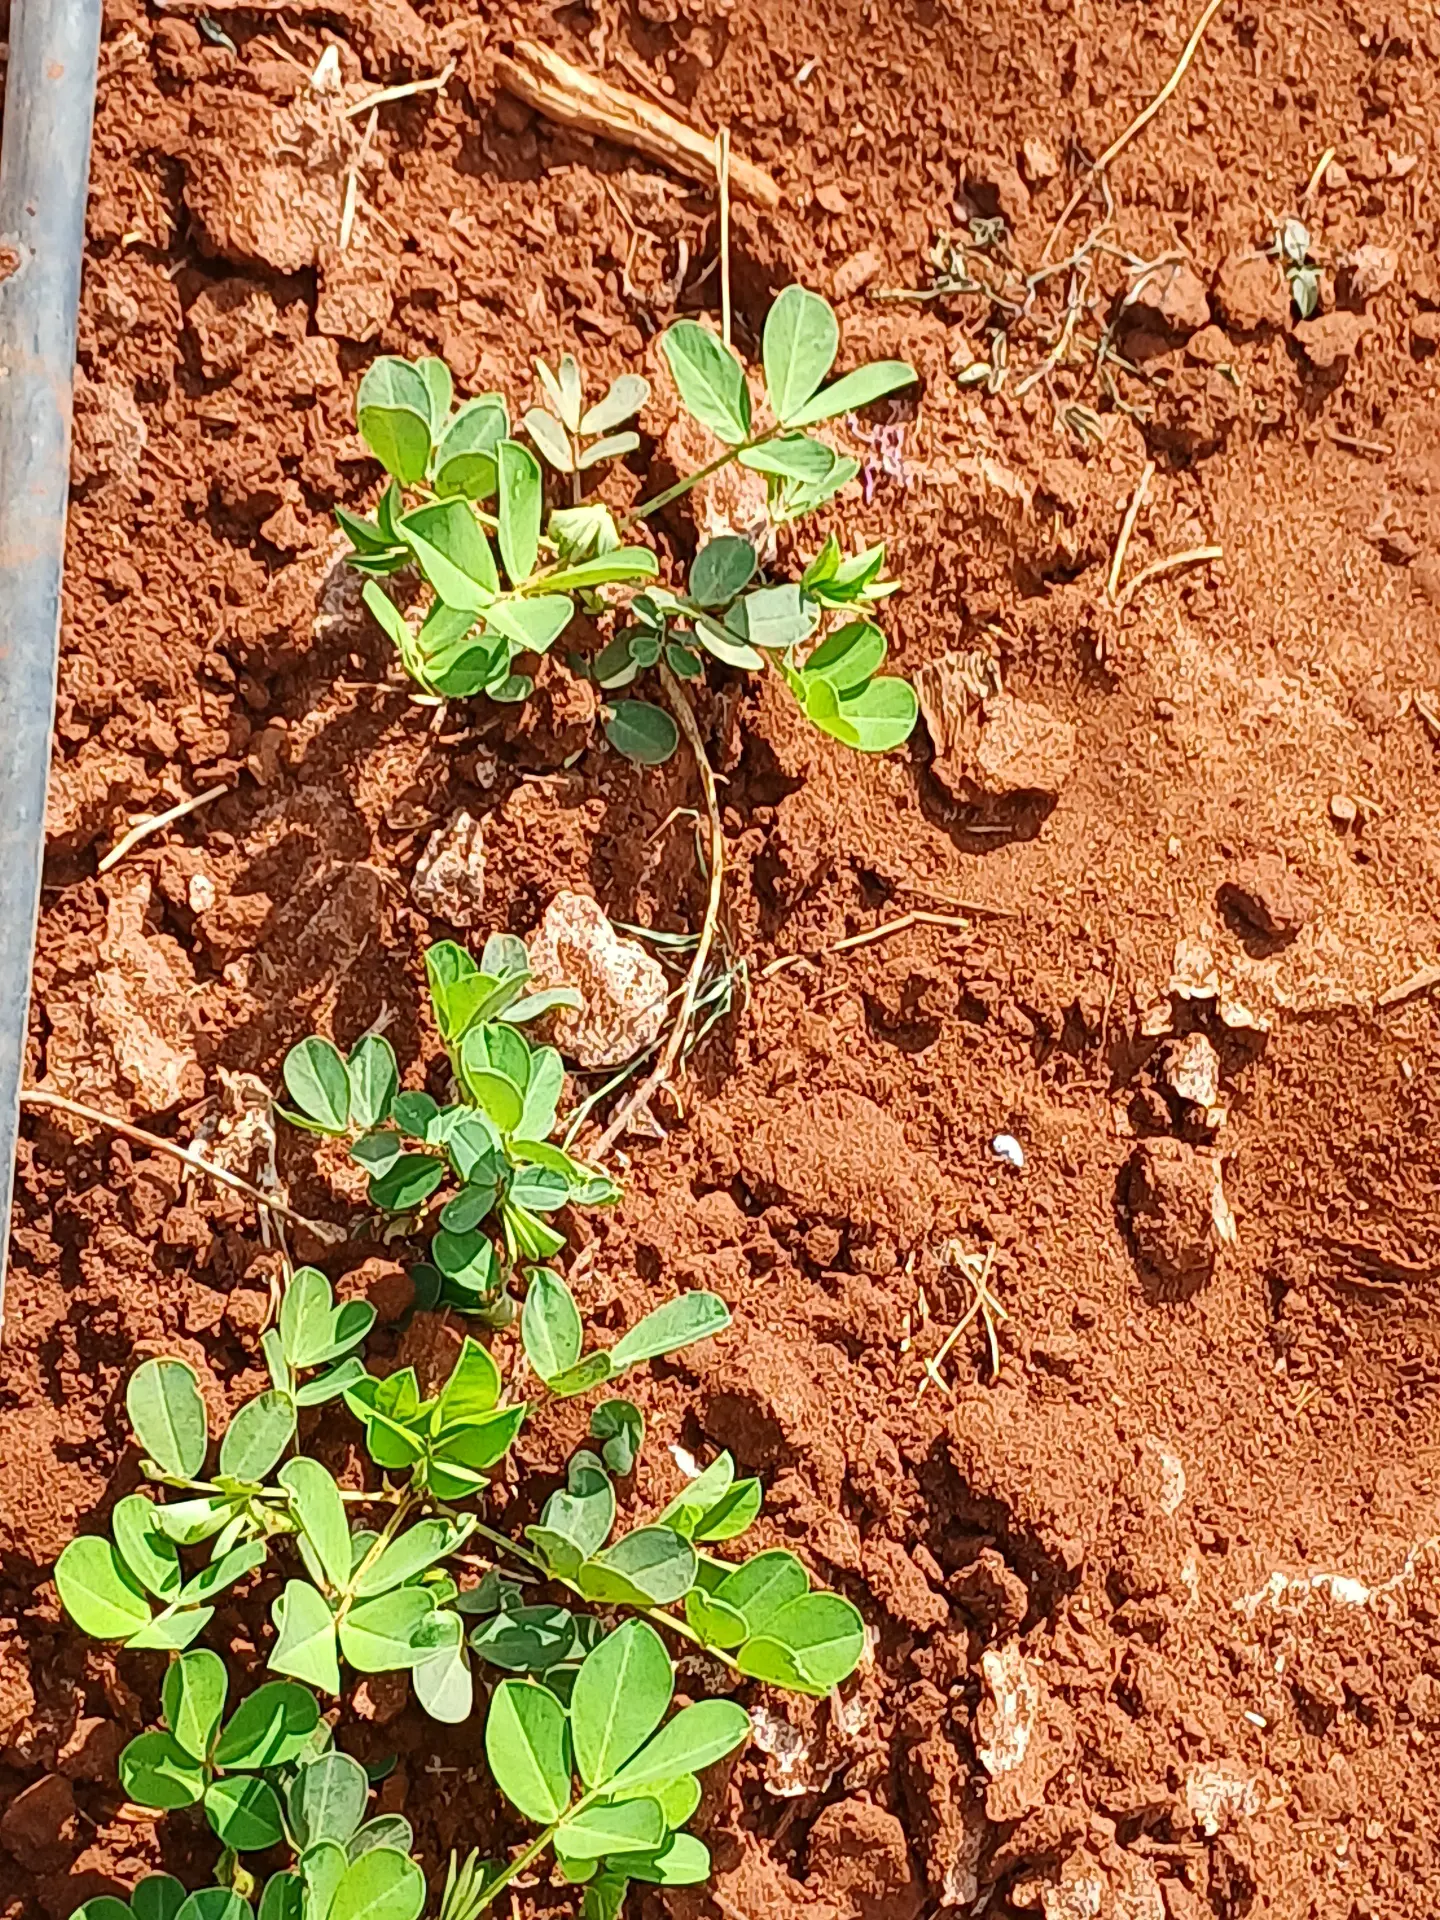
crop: groundnut
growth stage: vegetative
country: Kenya
